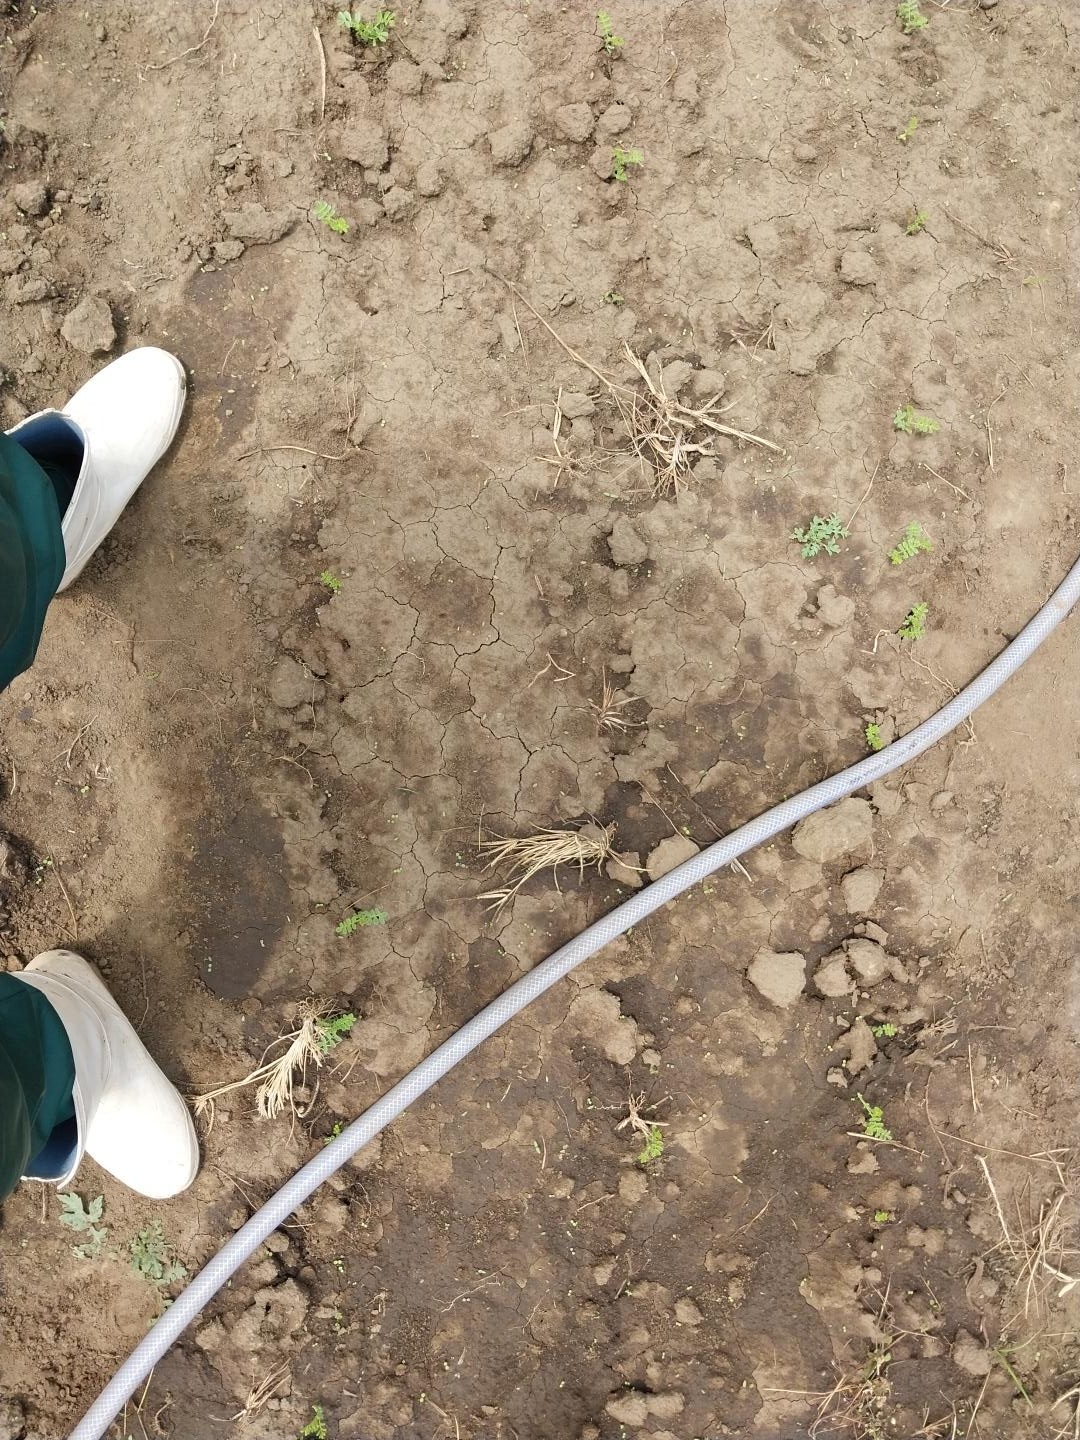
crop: chickpea
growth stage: emergence
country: Tanzania
